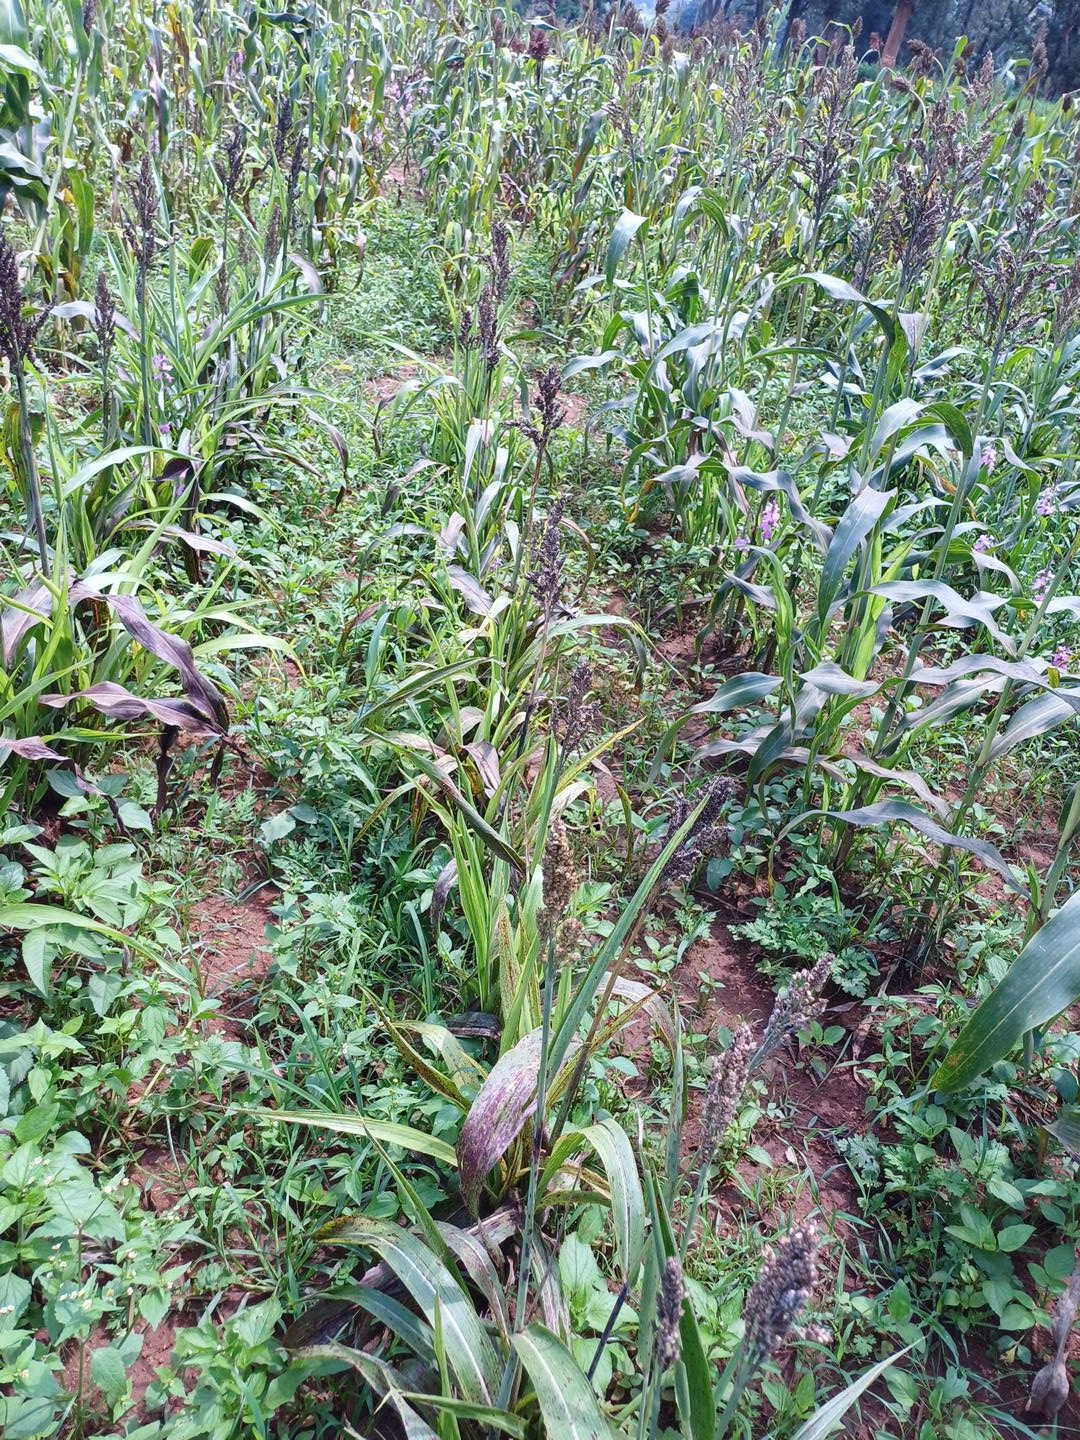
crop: sorghum
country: Kenya
